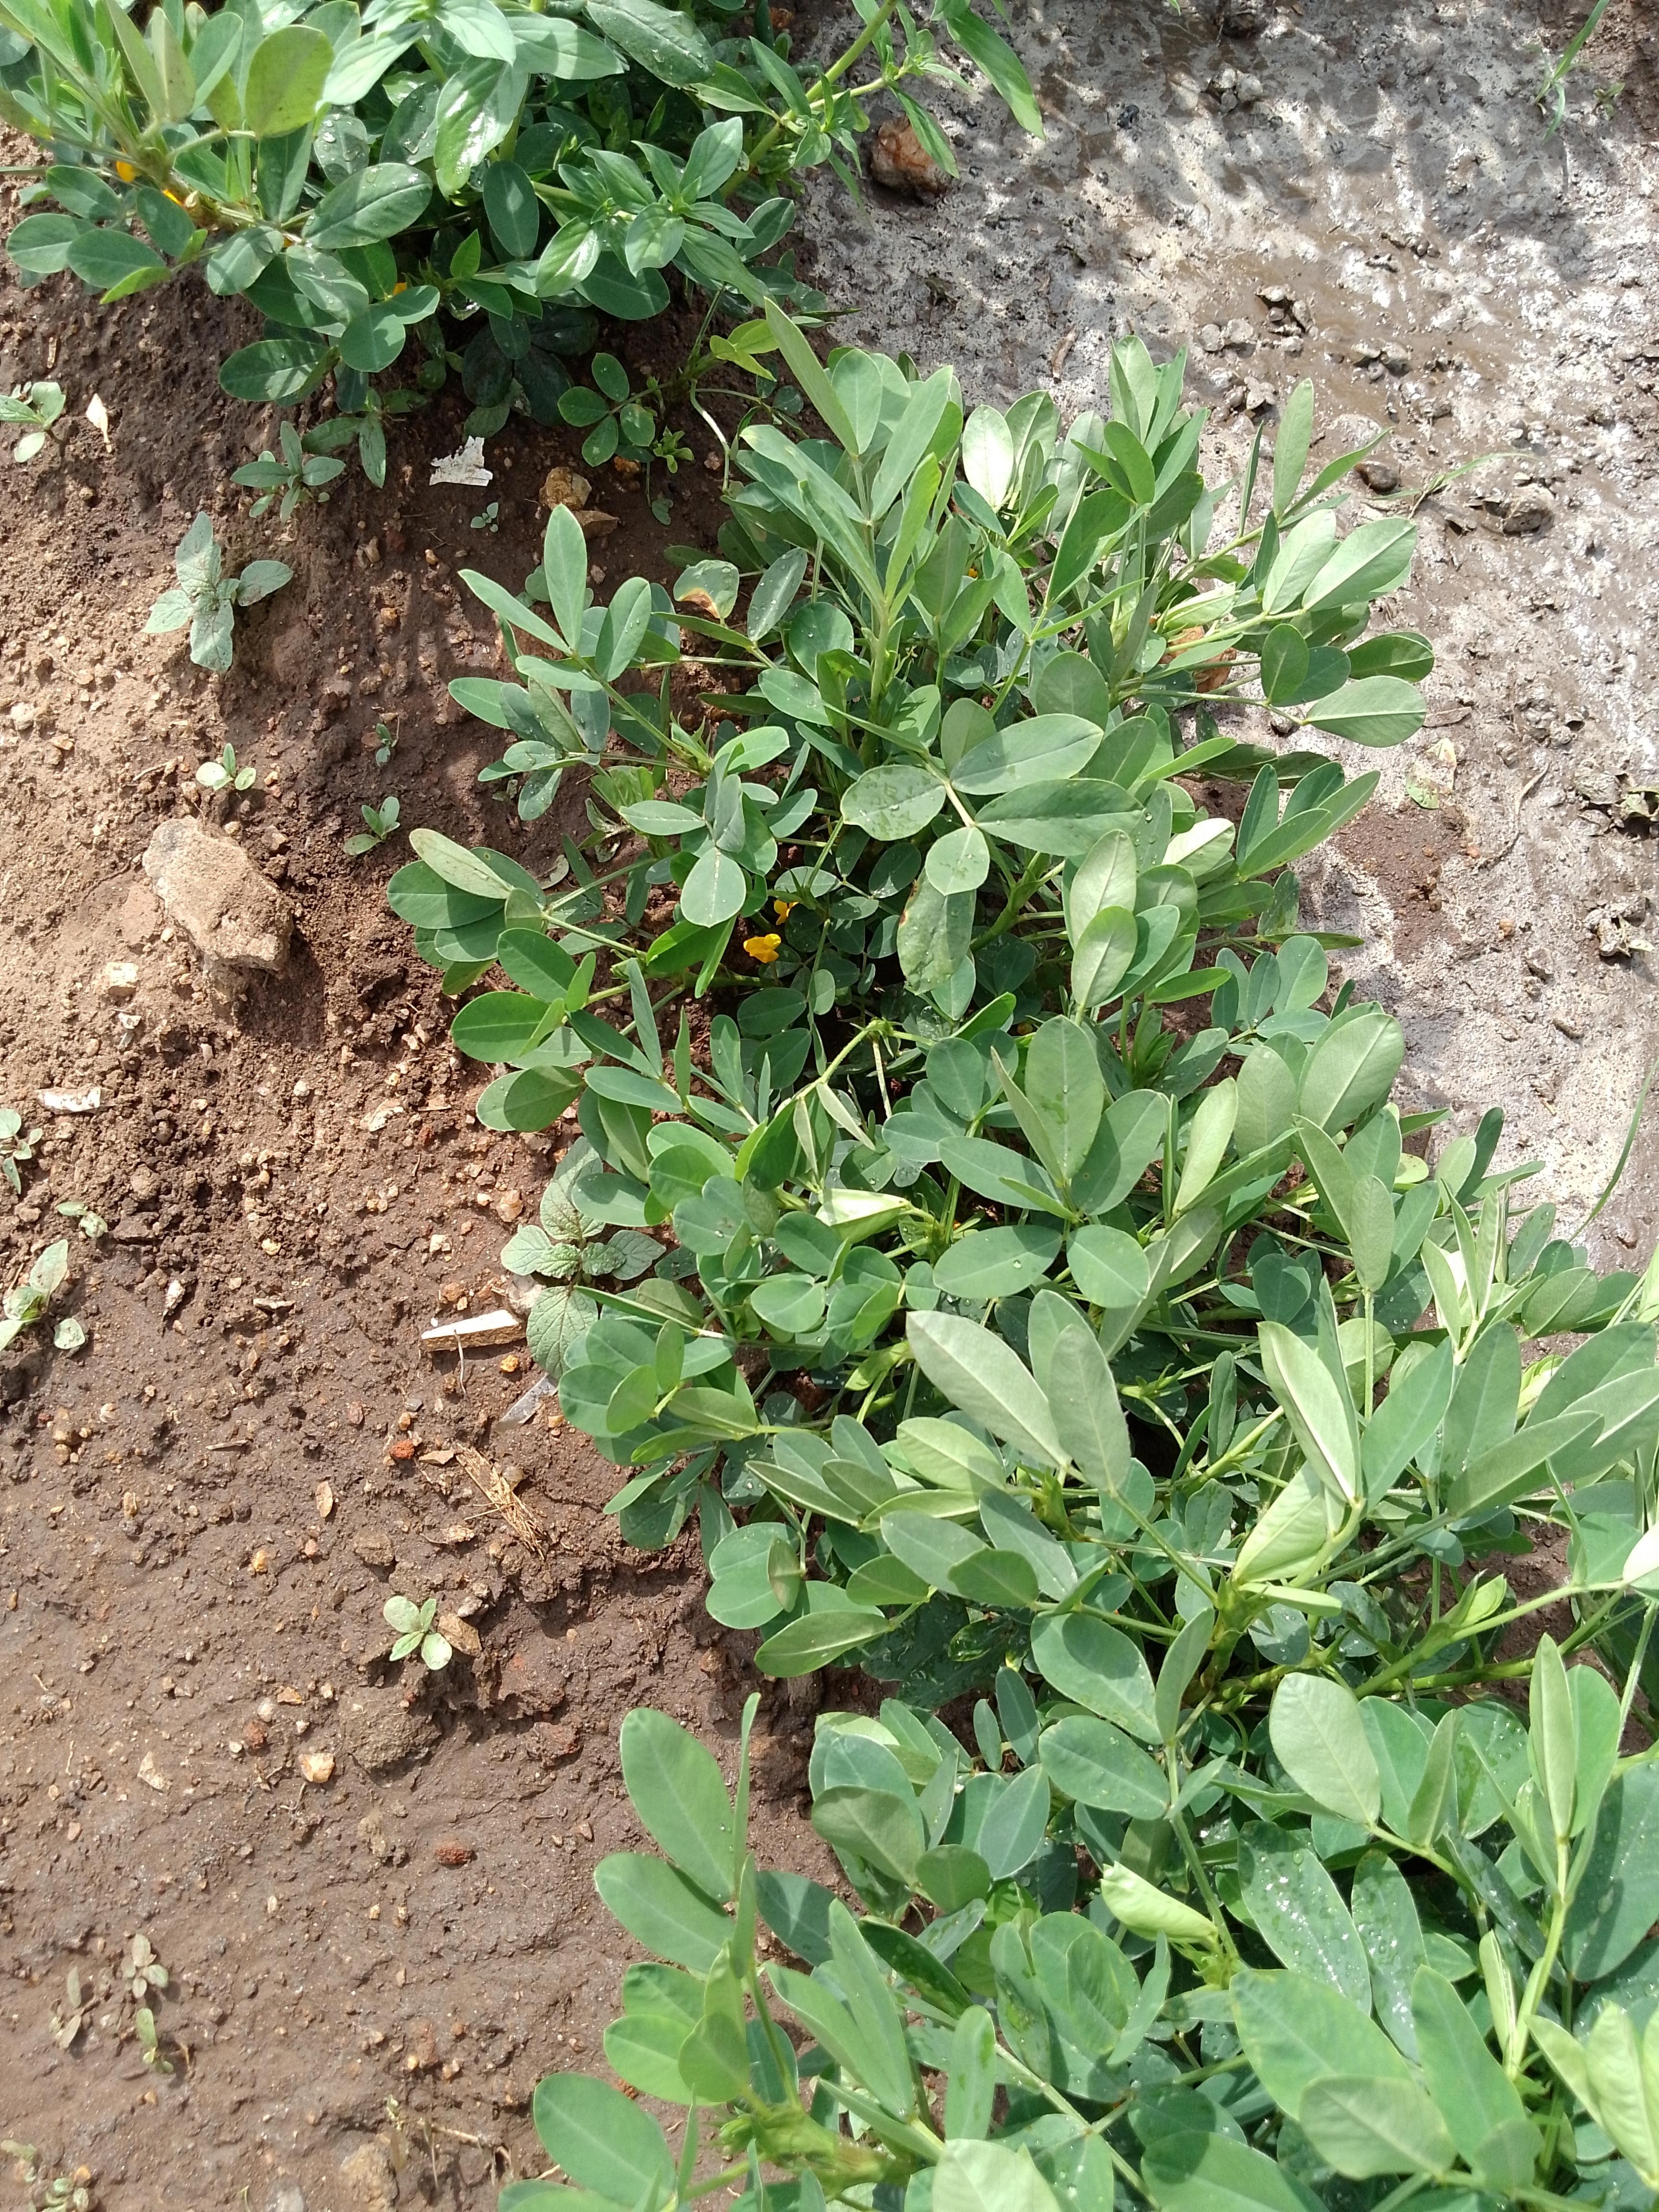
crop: groundnut
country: Malawi
